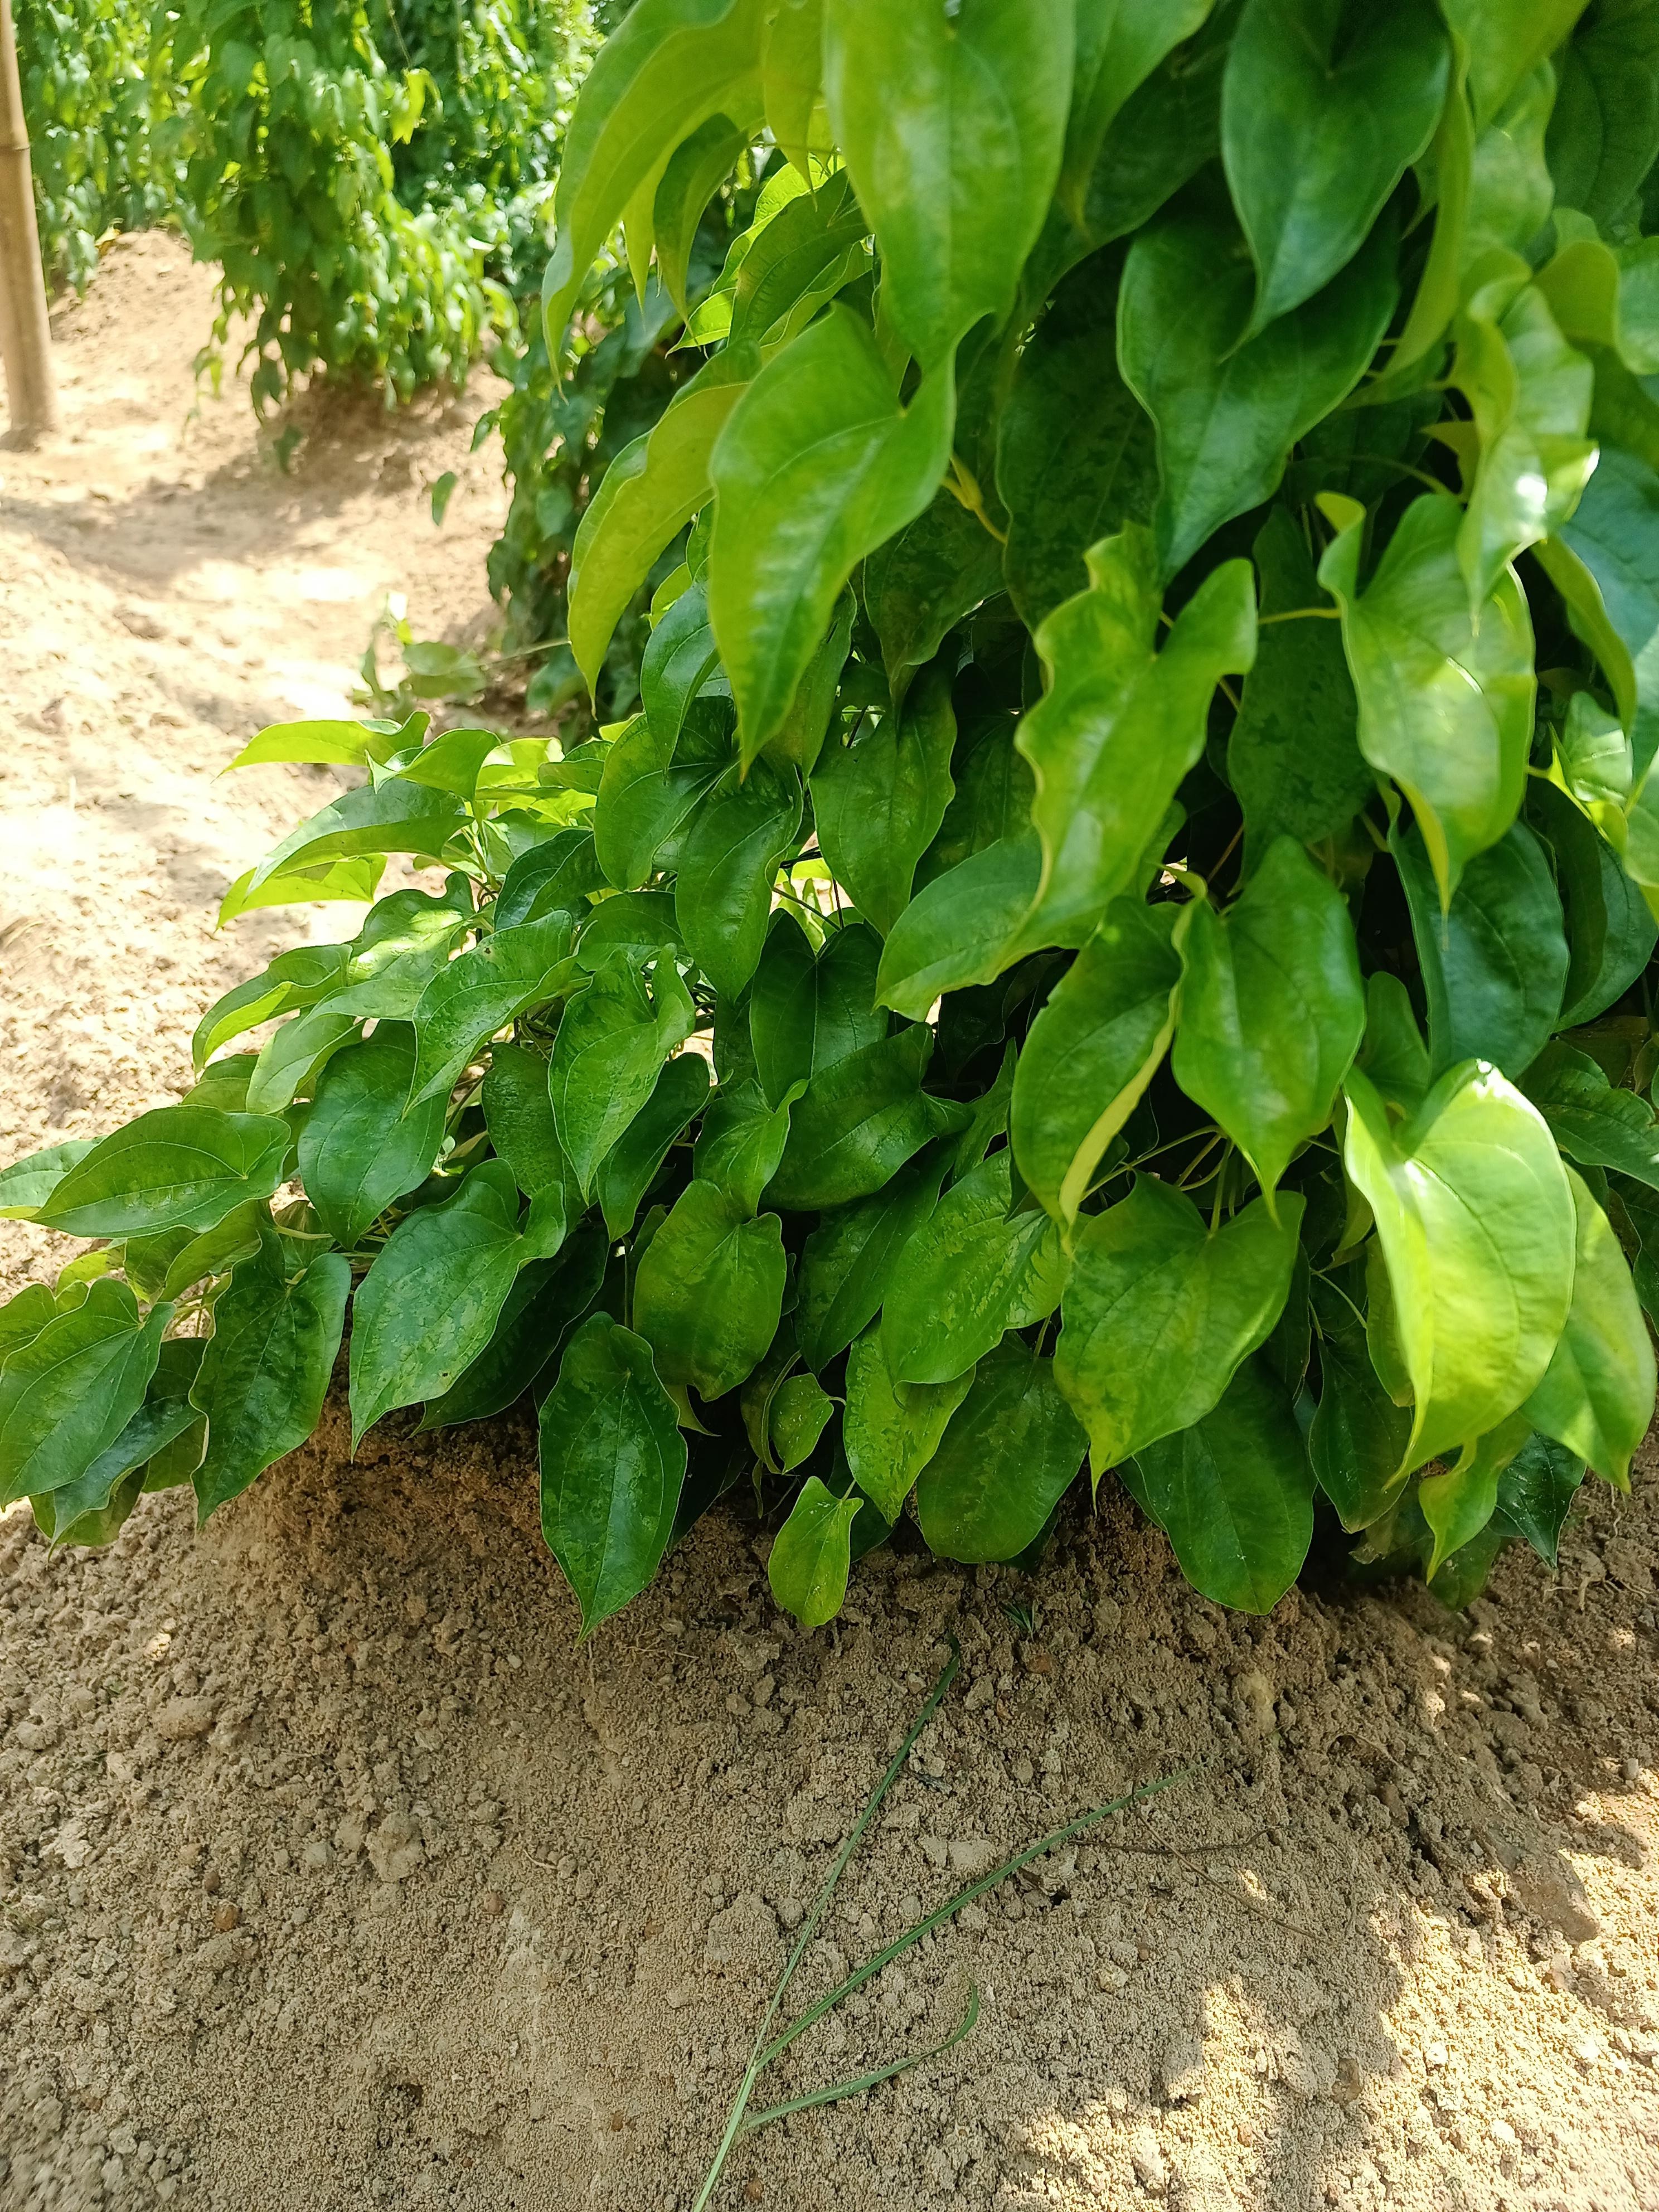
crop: yam
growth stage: vegetative
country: Nigeria
